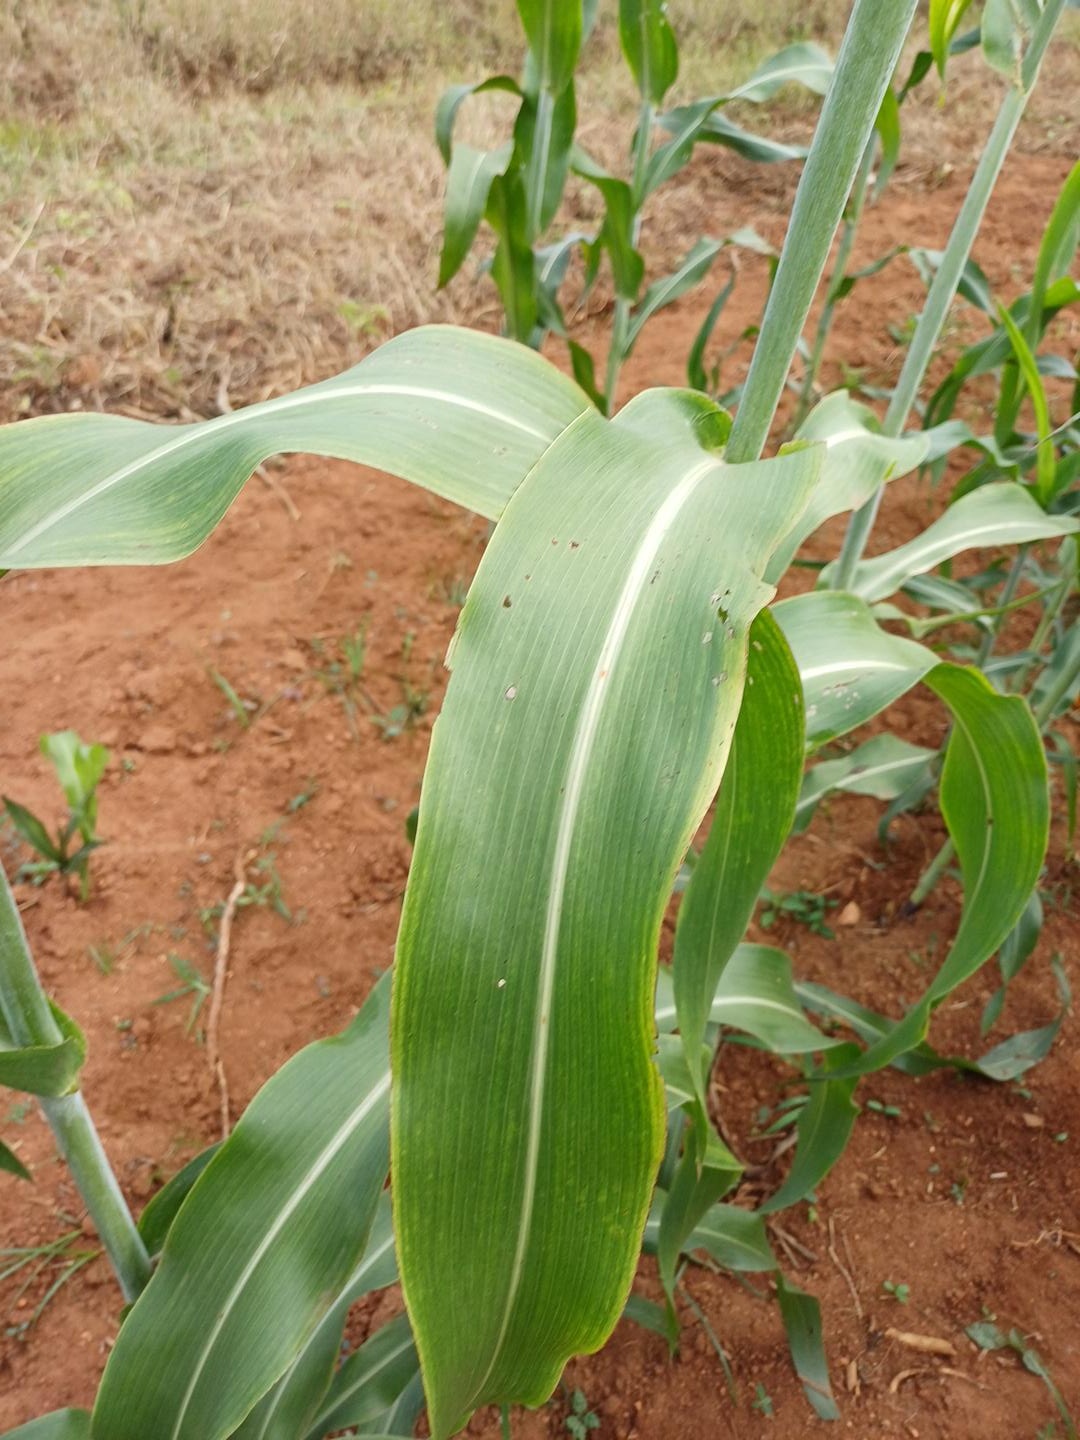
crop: sorghum
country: Kenya
